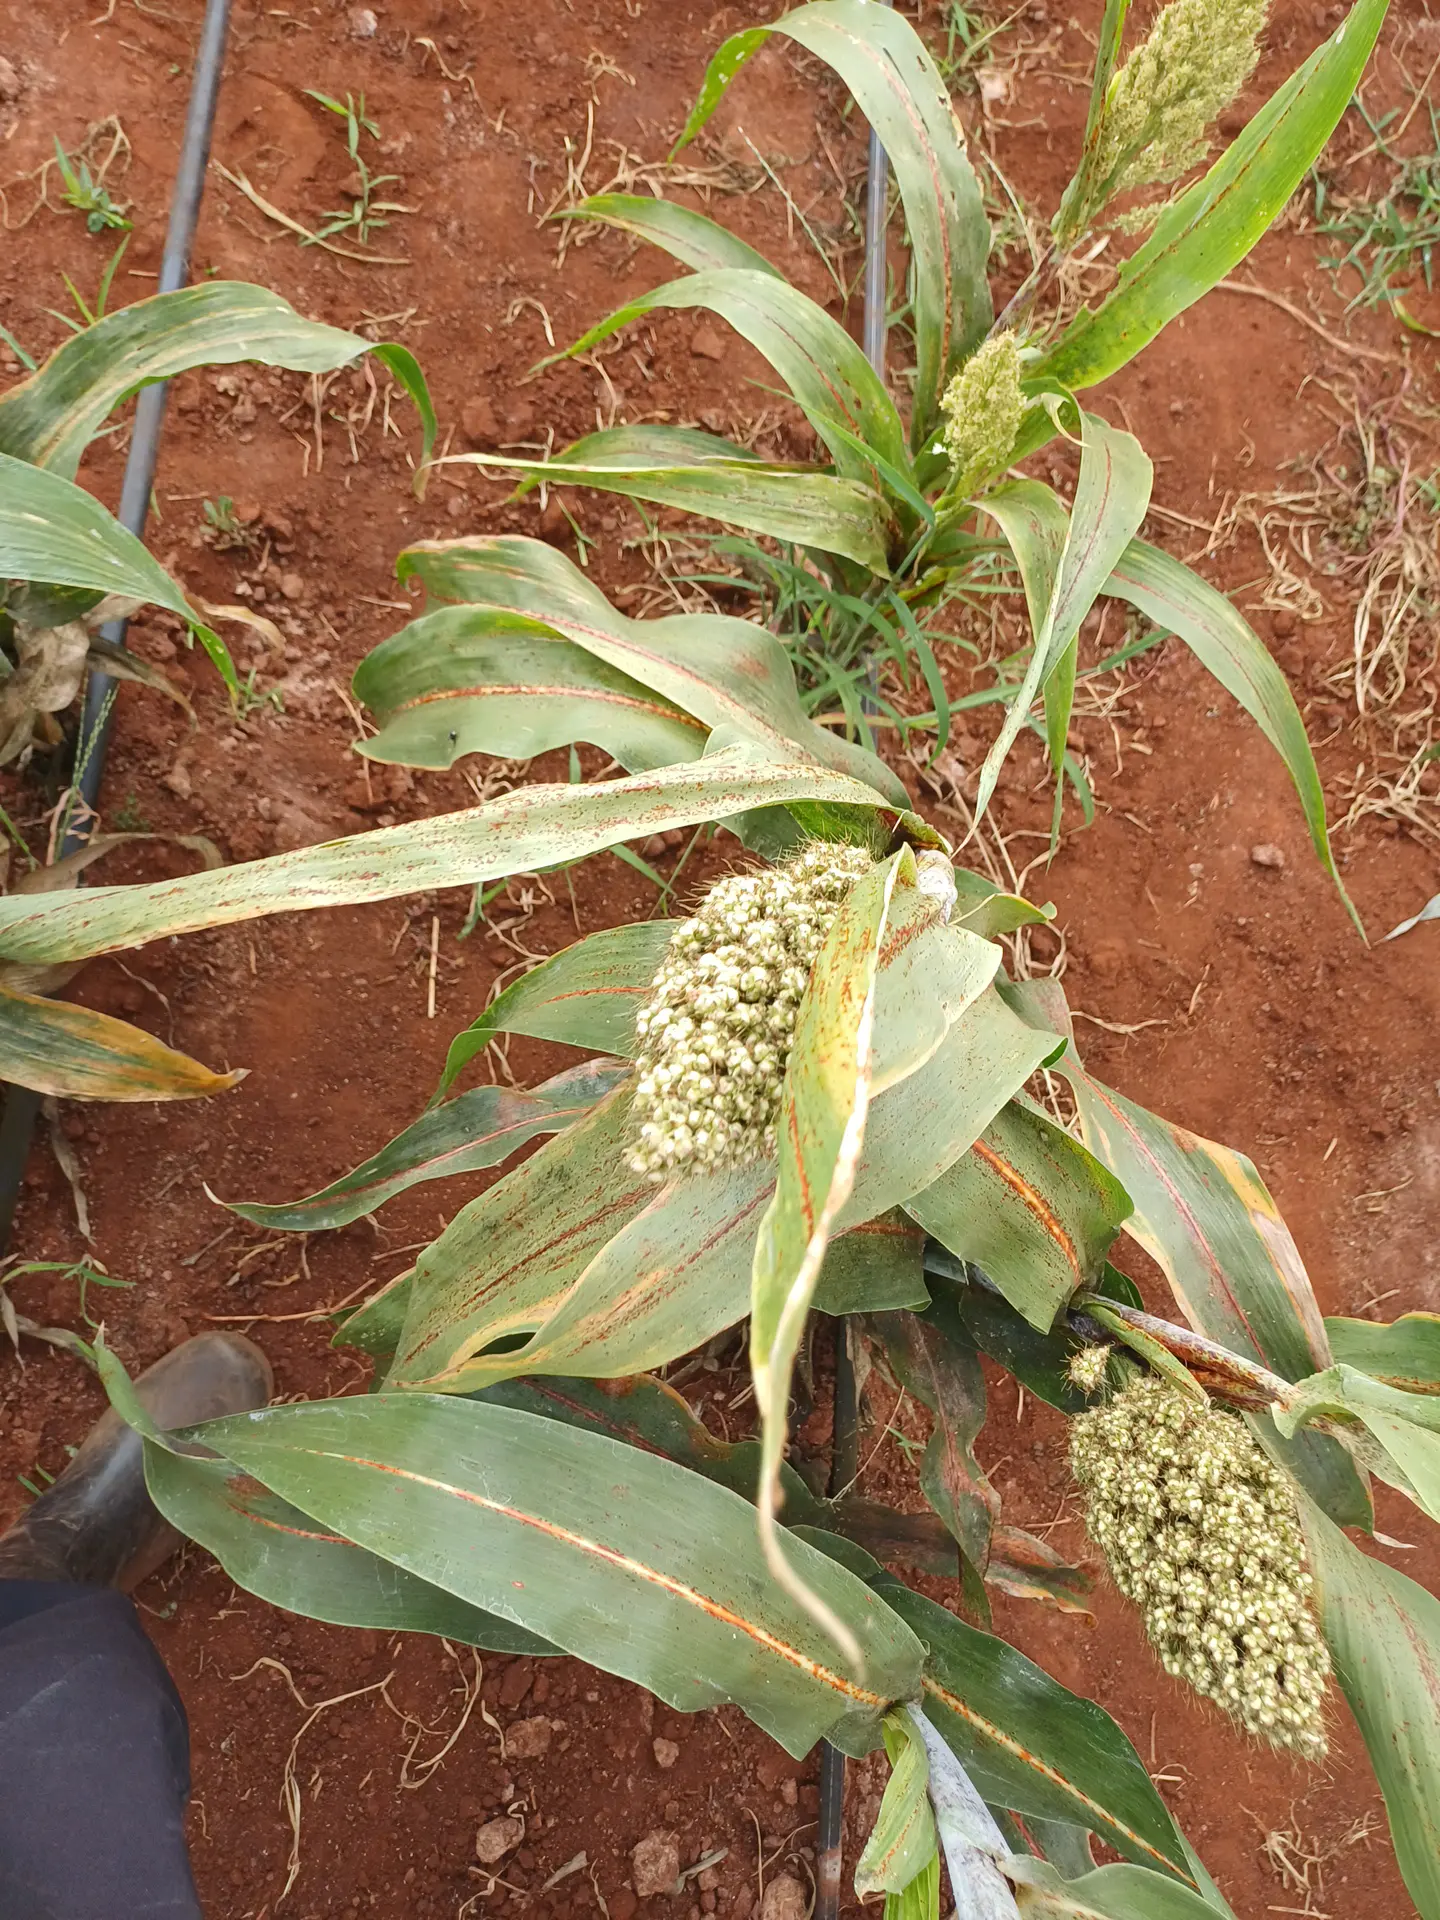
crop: sorghum
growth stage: filling grain
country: Kenya
